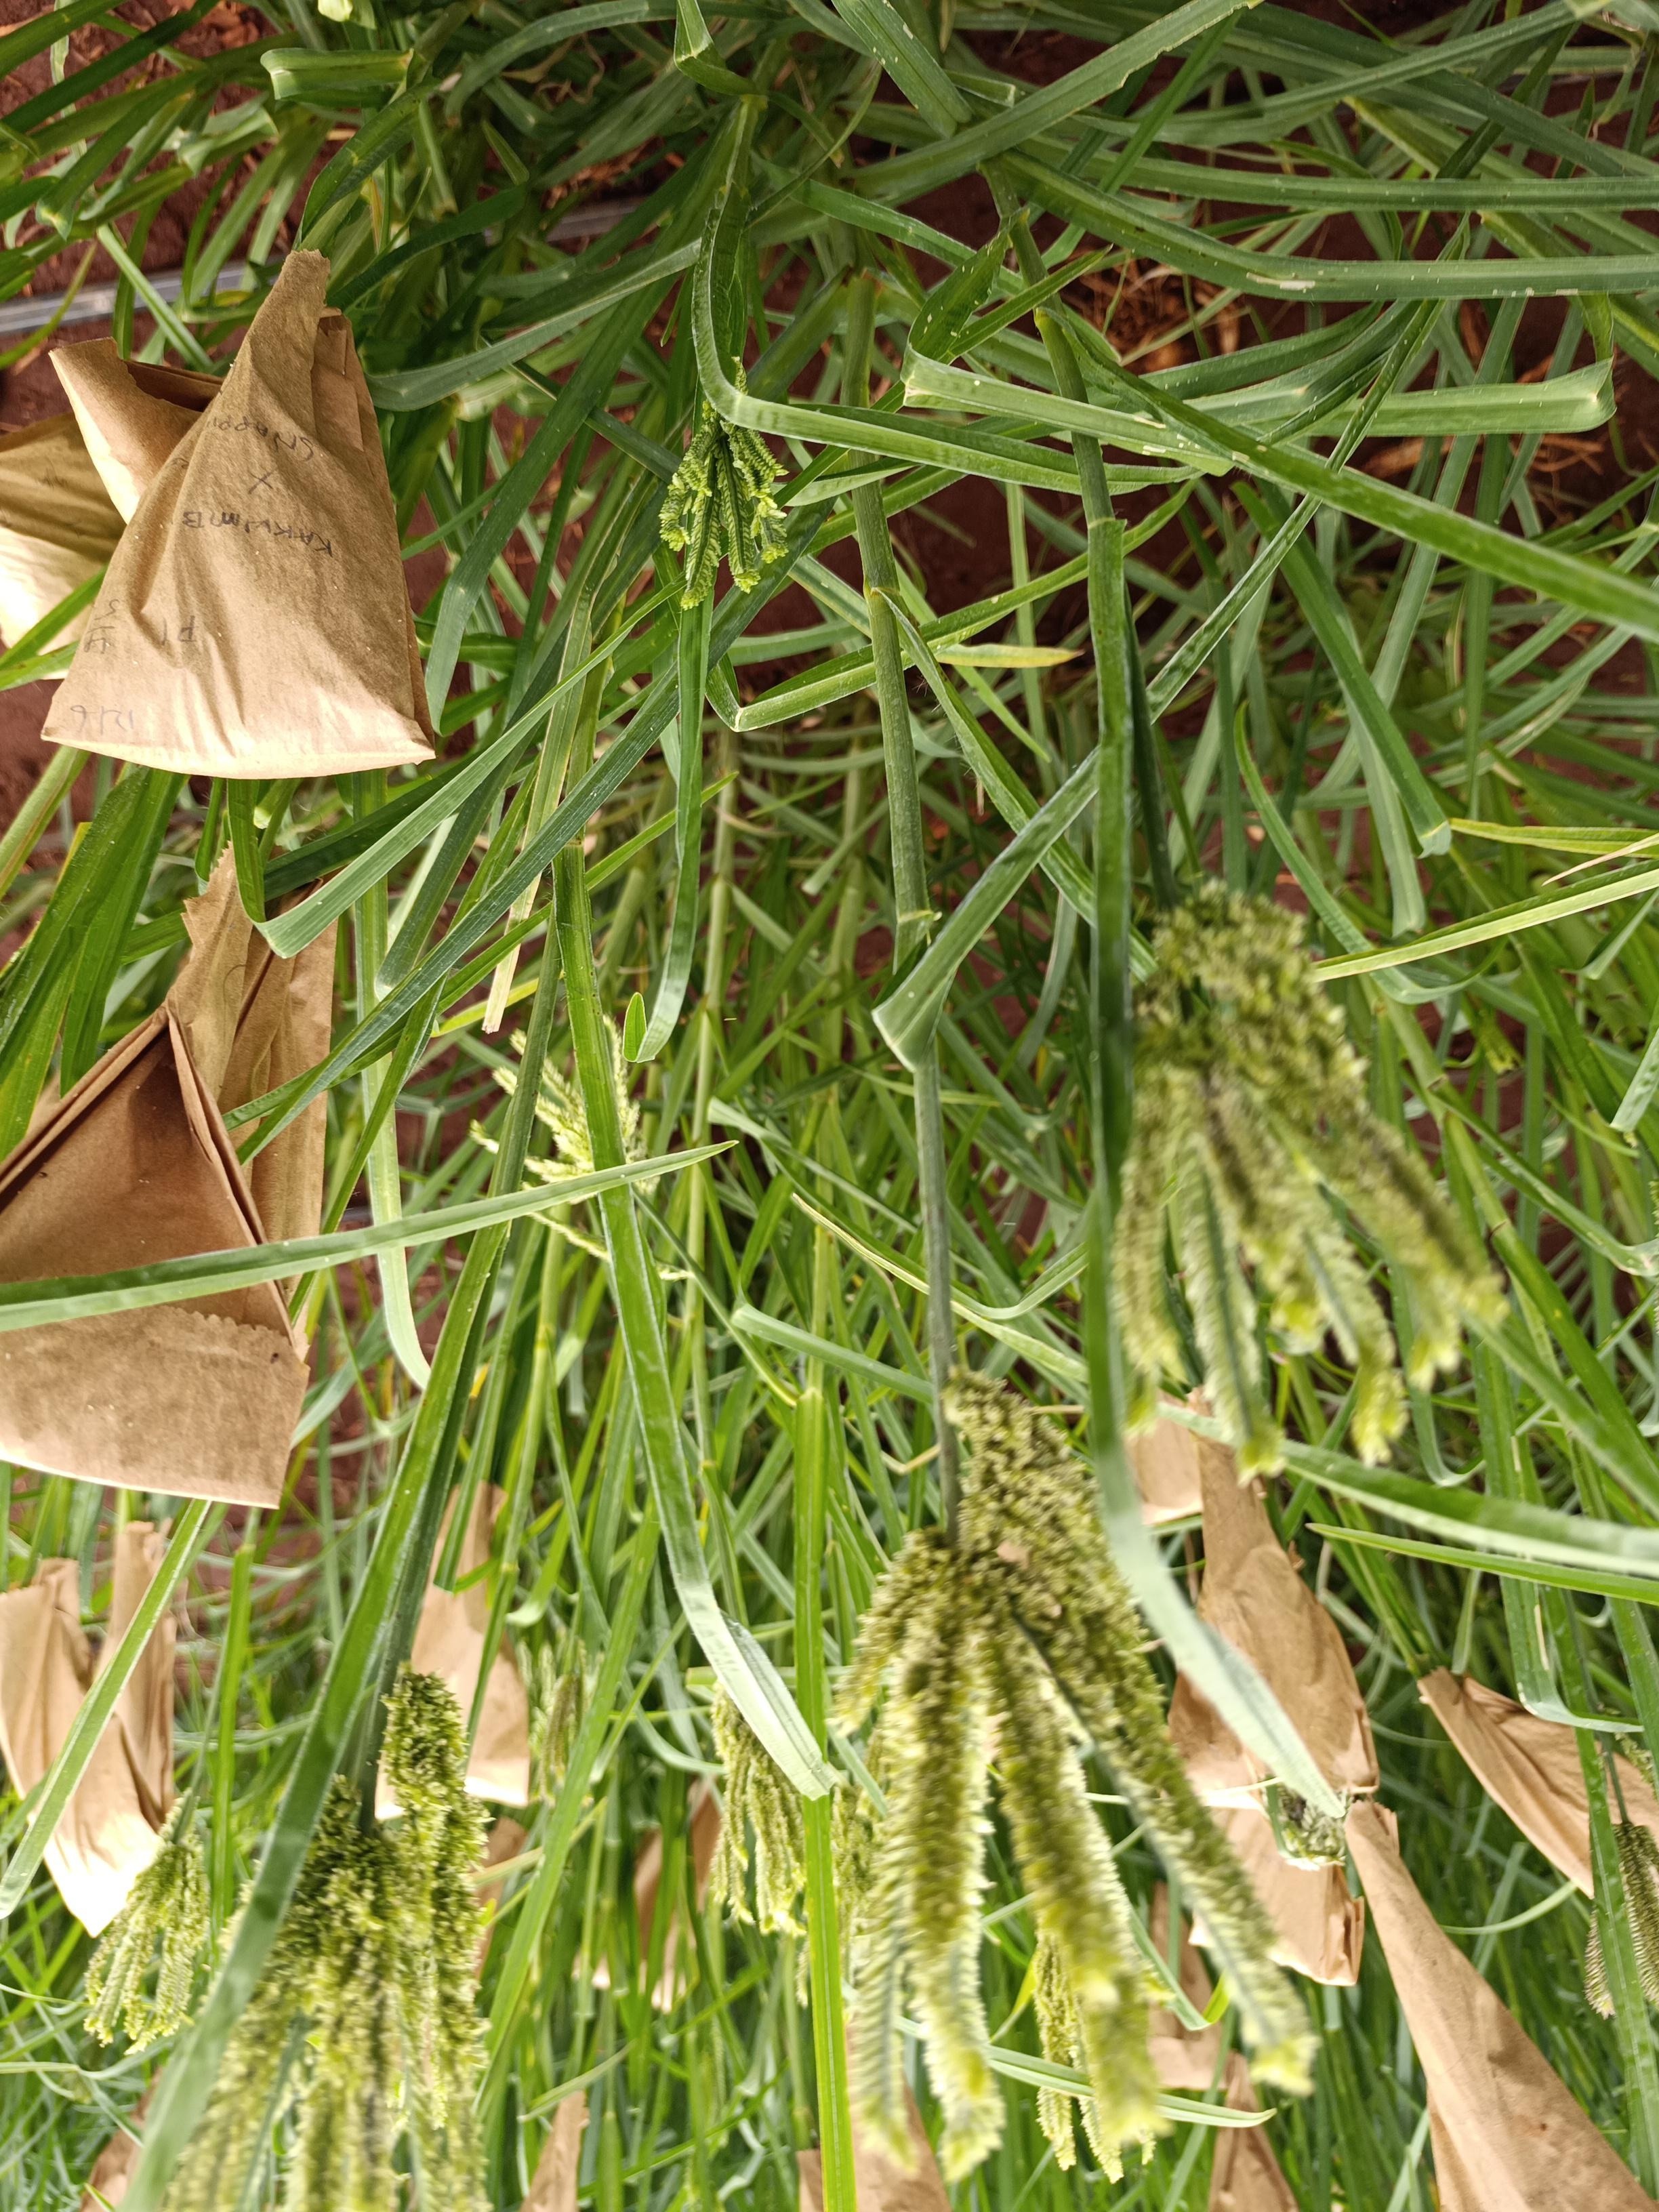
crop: finger millet
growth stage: flowering
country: Kenya
